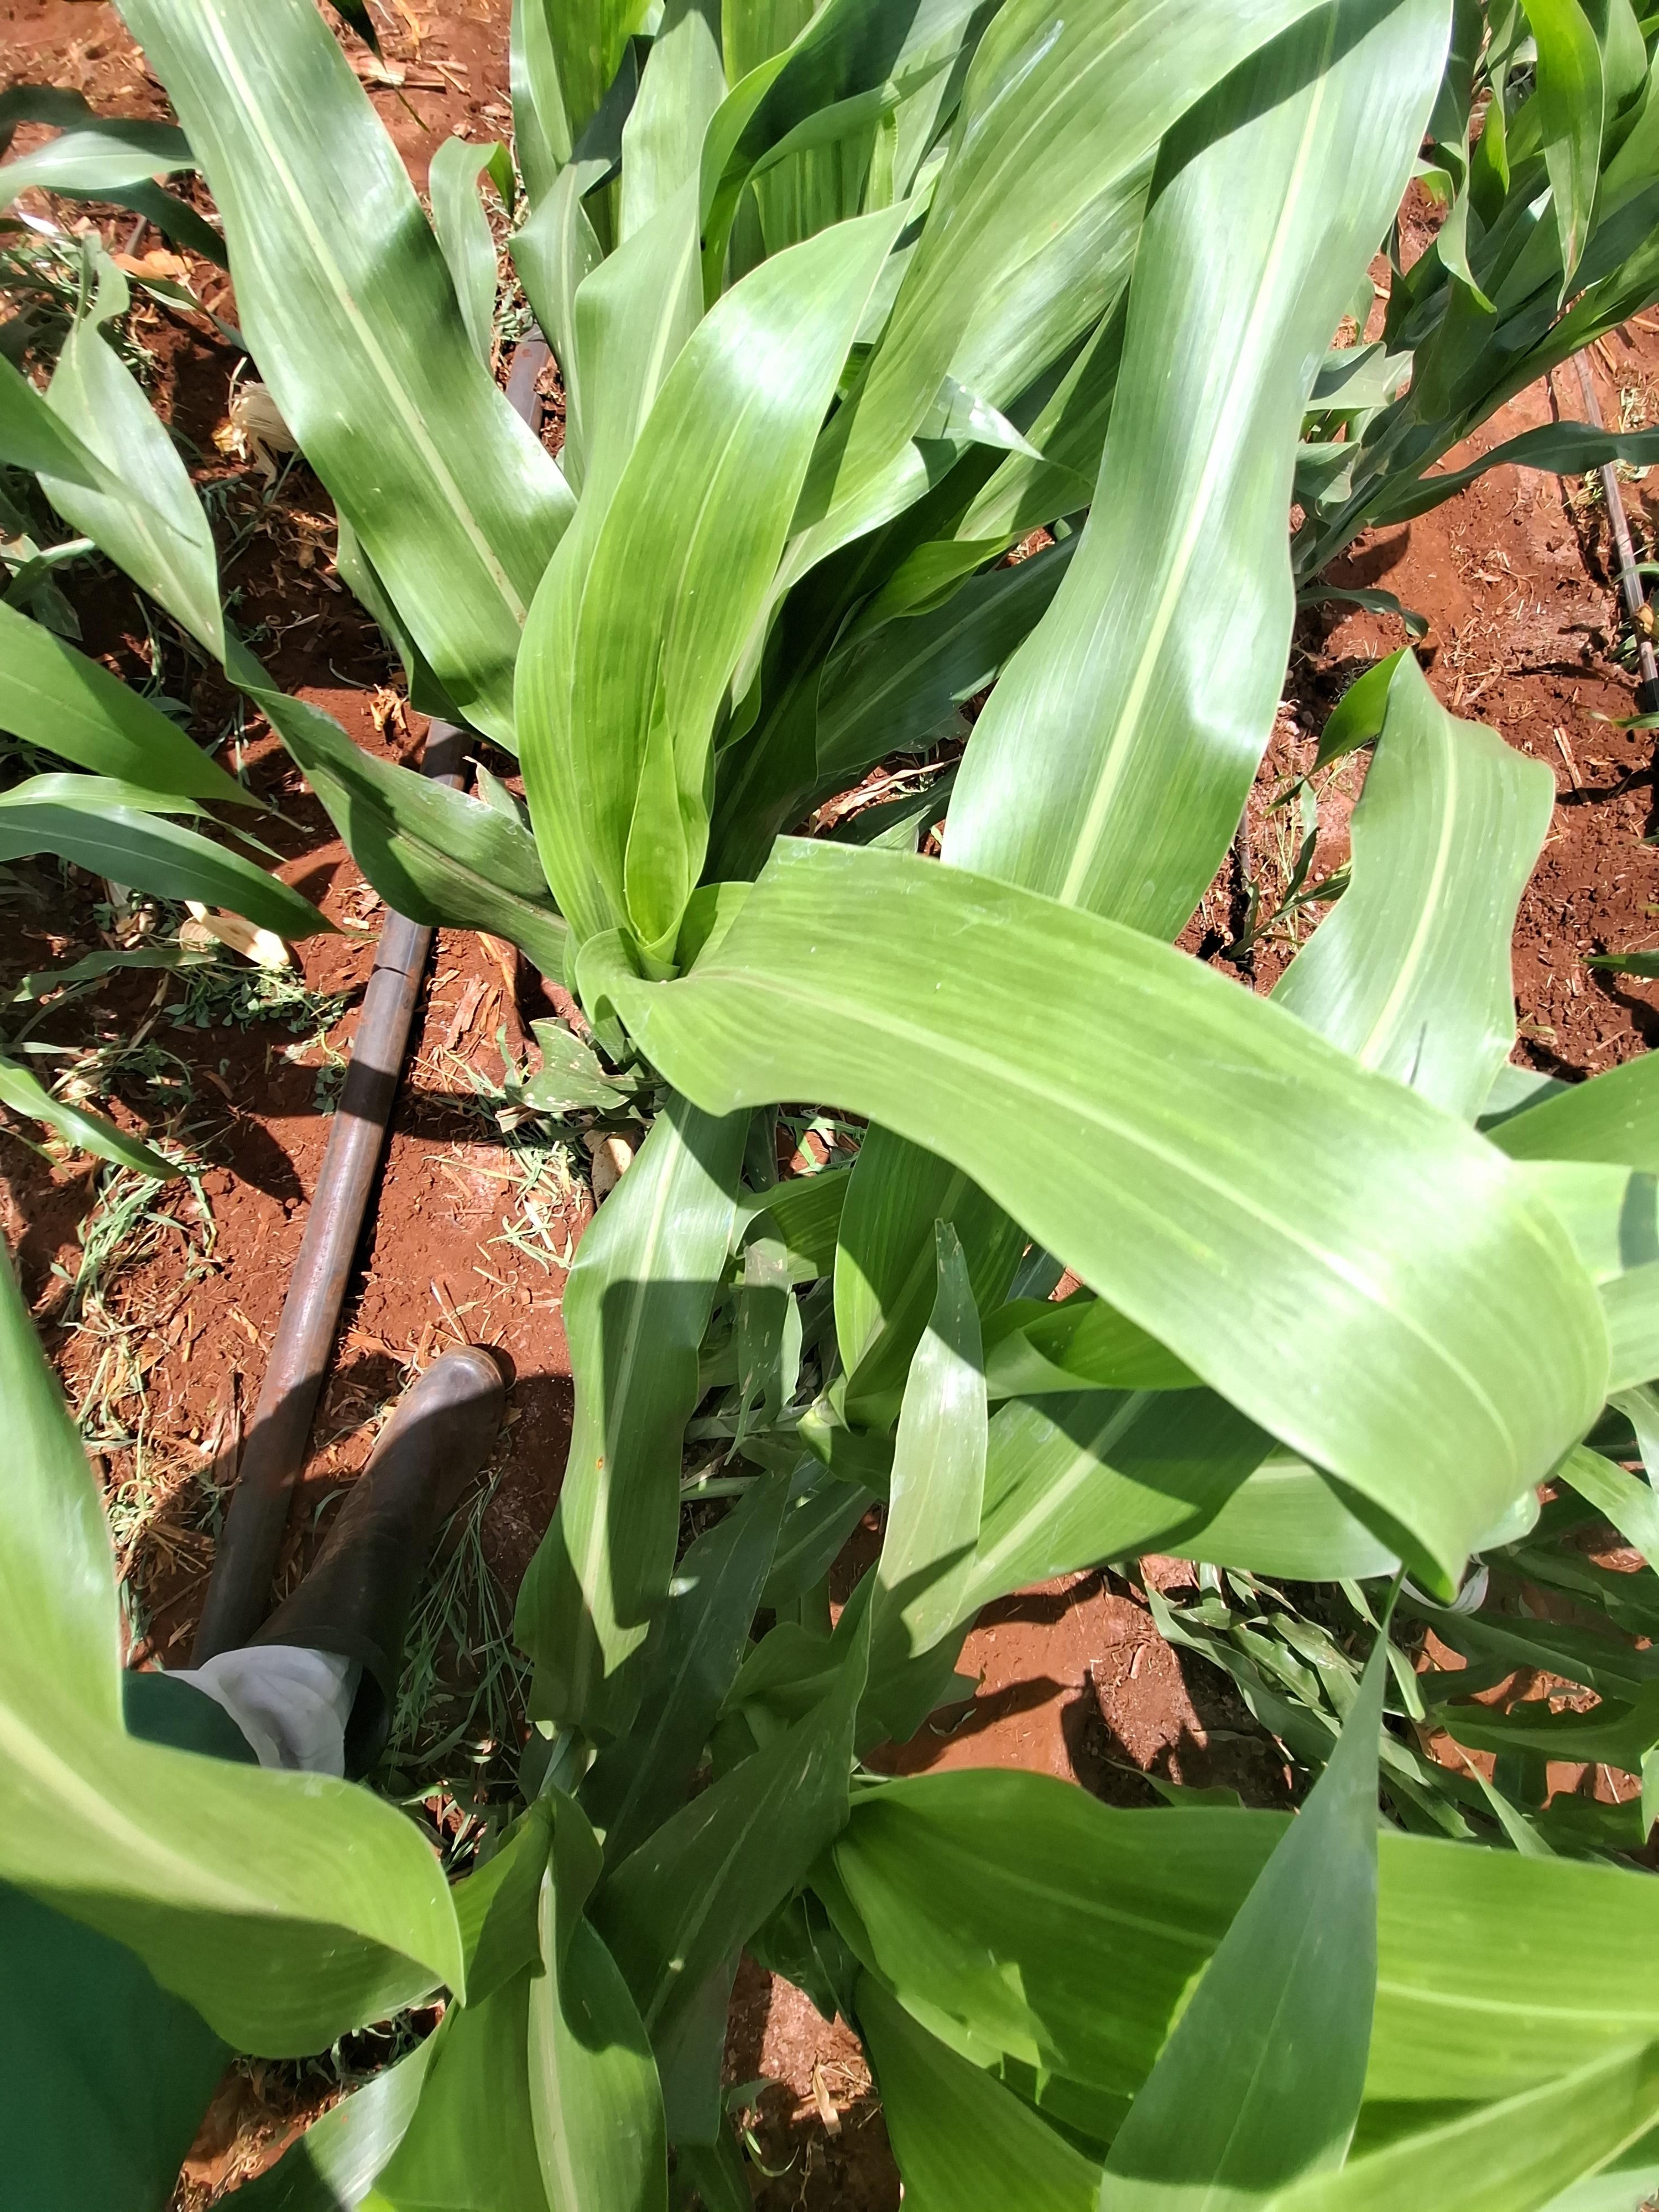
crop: sorghum
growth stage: vegetative
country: Kenya
